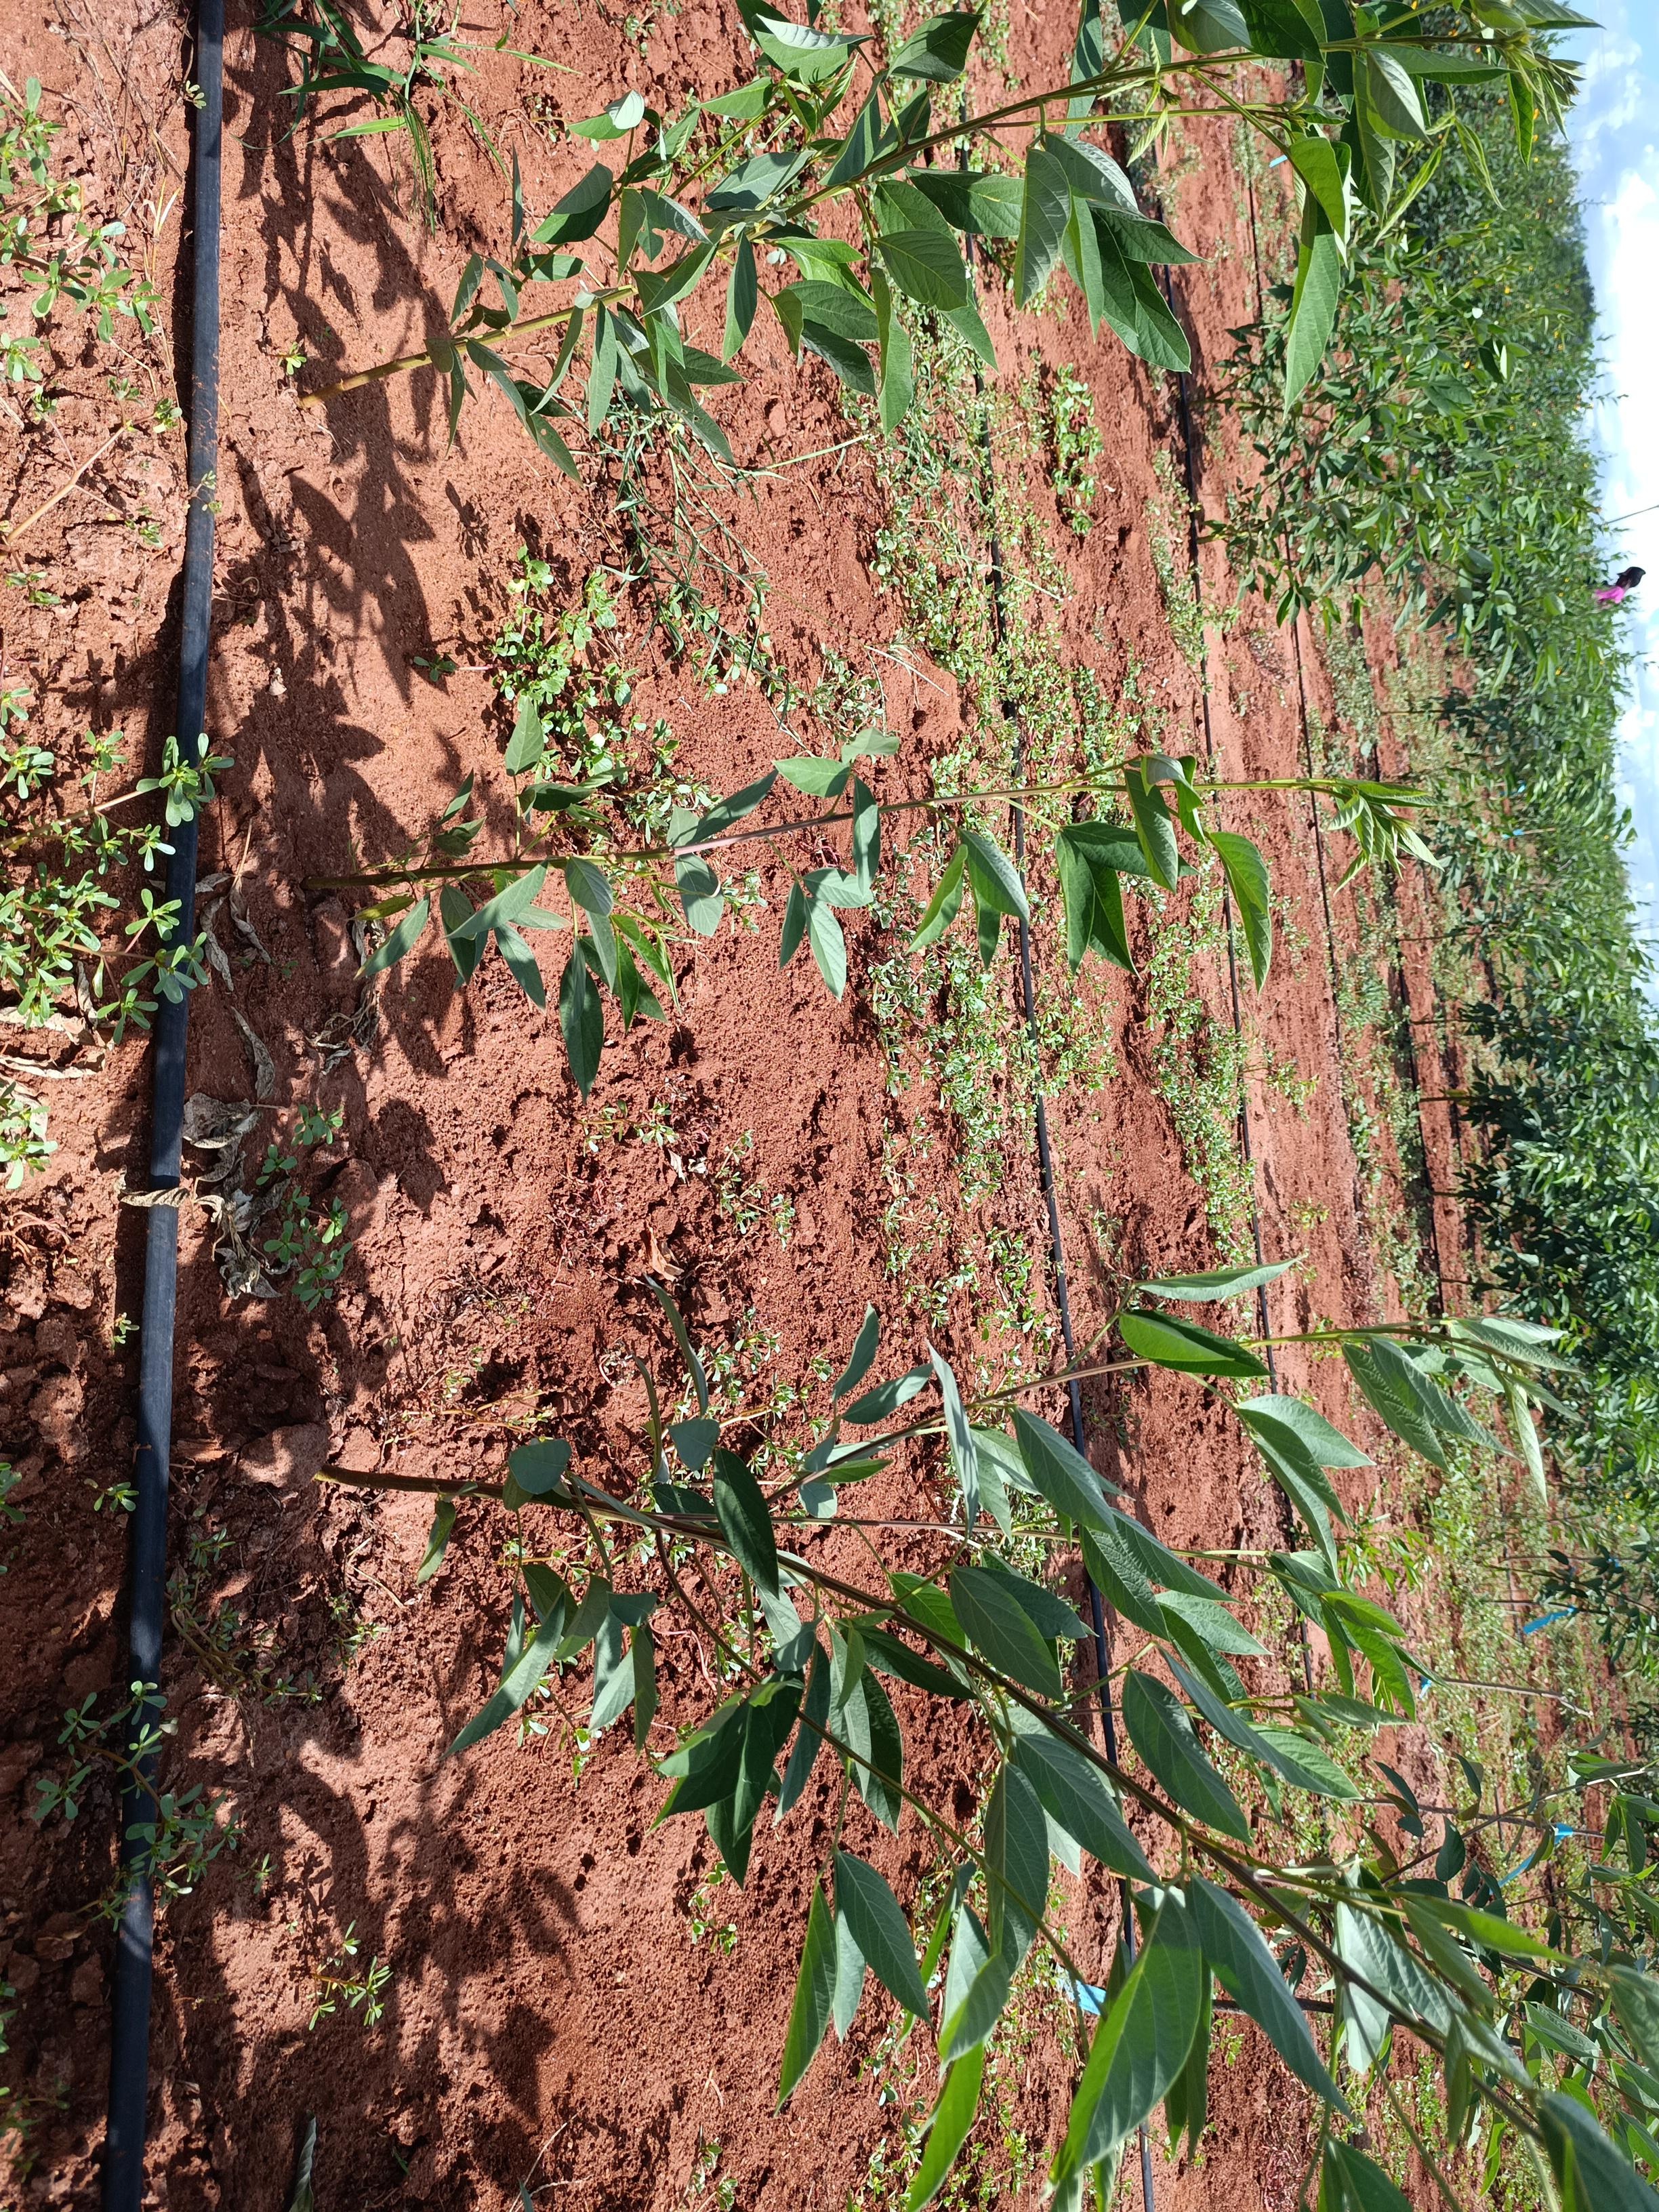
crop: pigeonpea
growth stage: vegetative
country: Kenya
